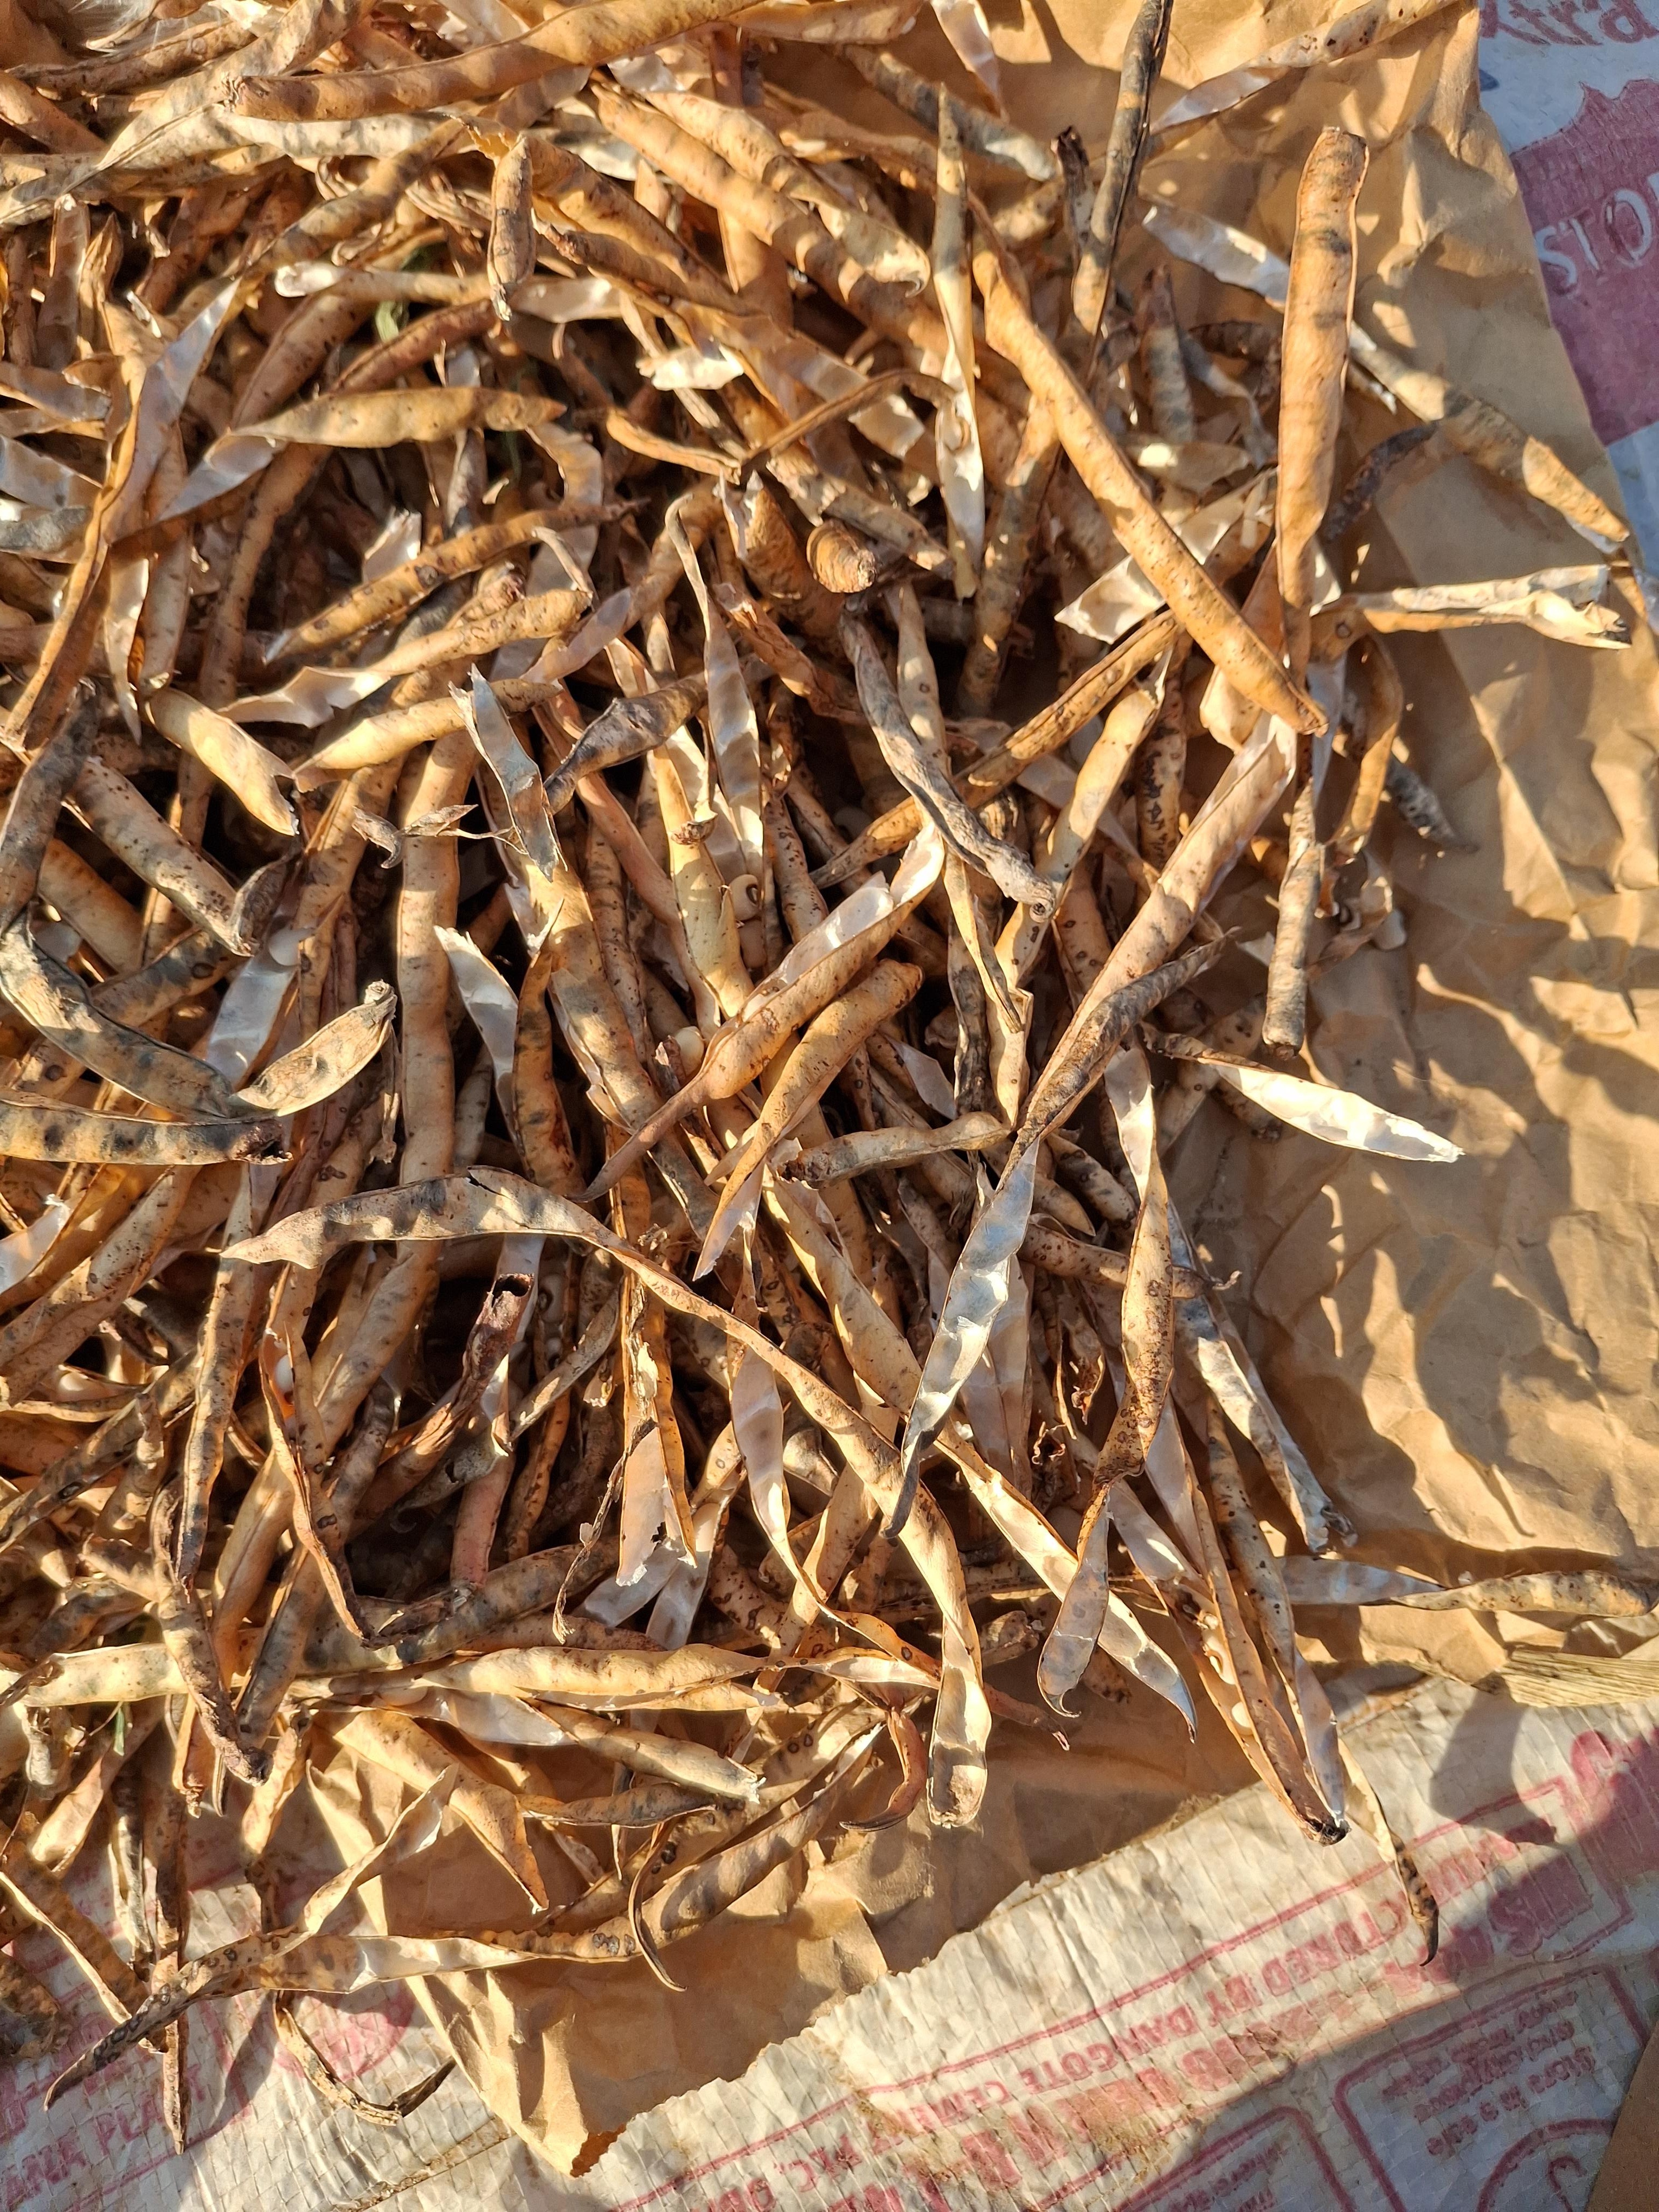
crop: cowpea
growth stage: harvest
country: Nigeria
